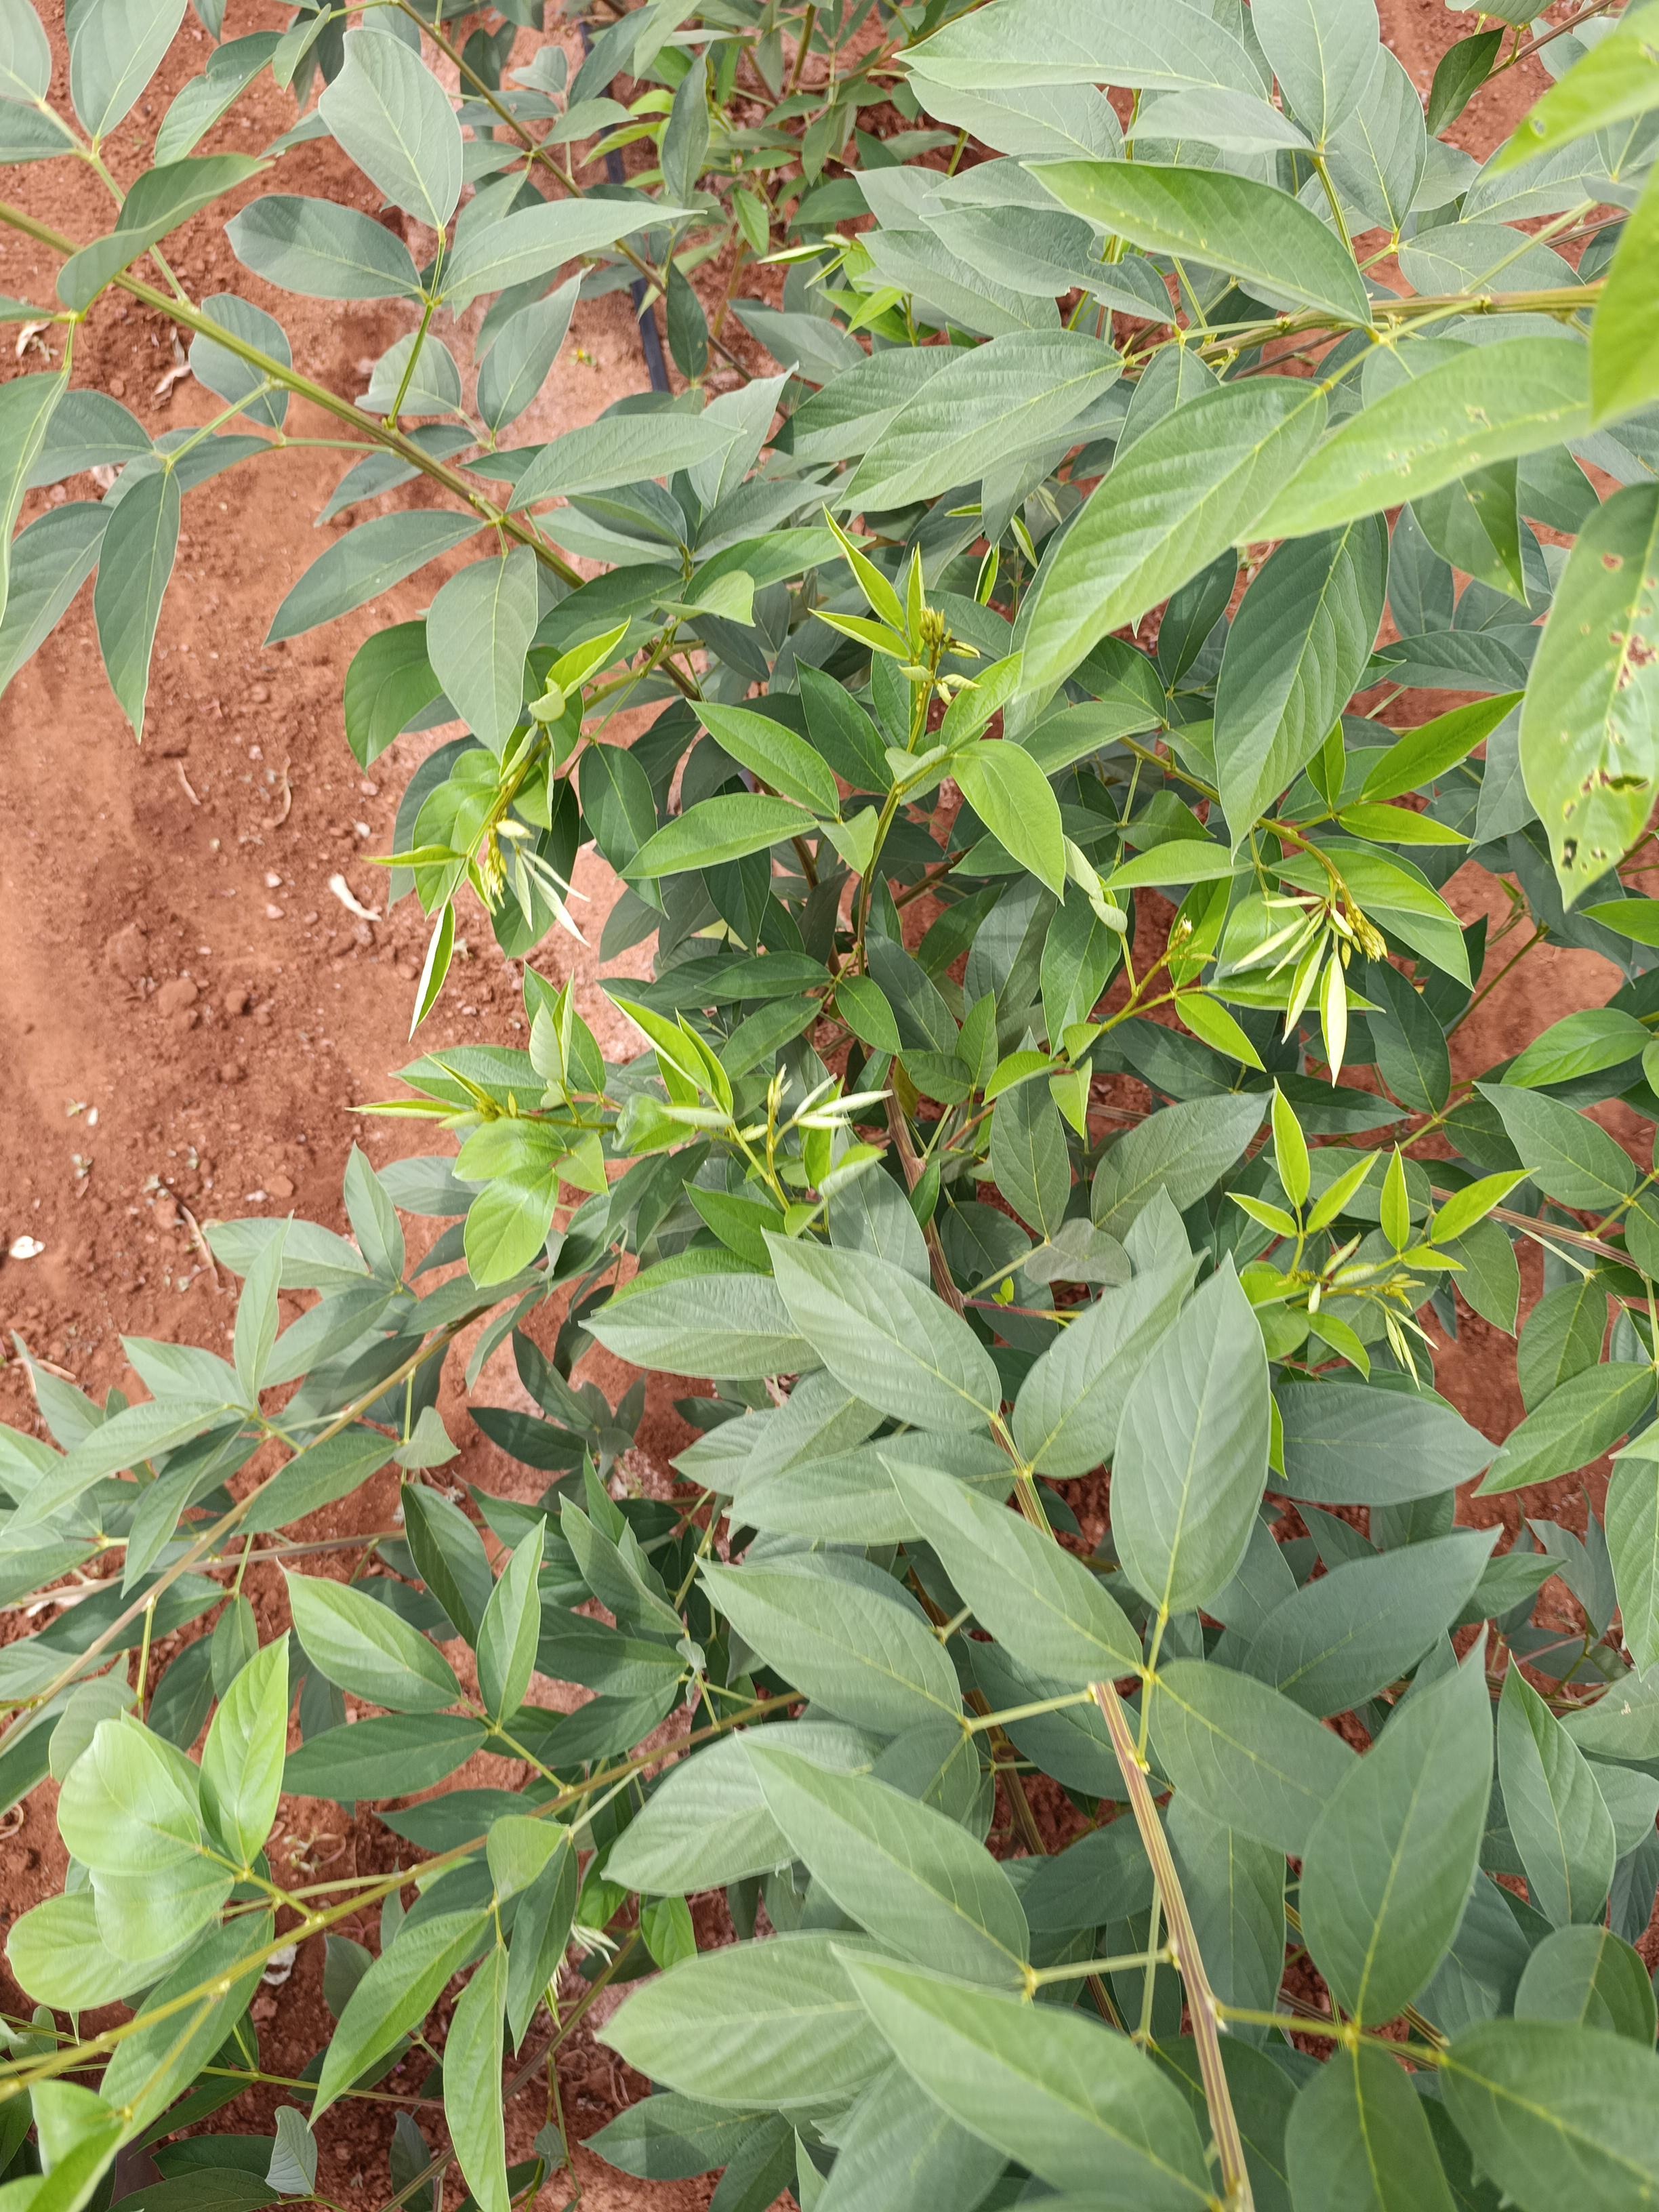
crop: pigeonpea
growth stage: vegetative
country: Kenya
